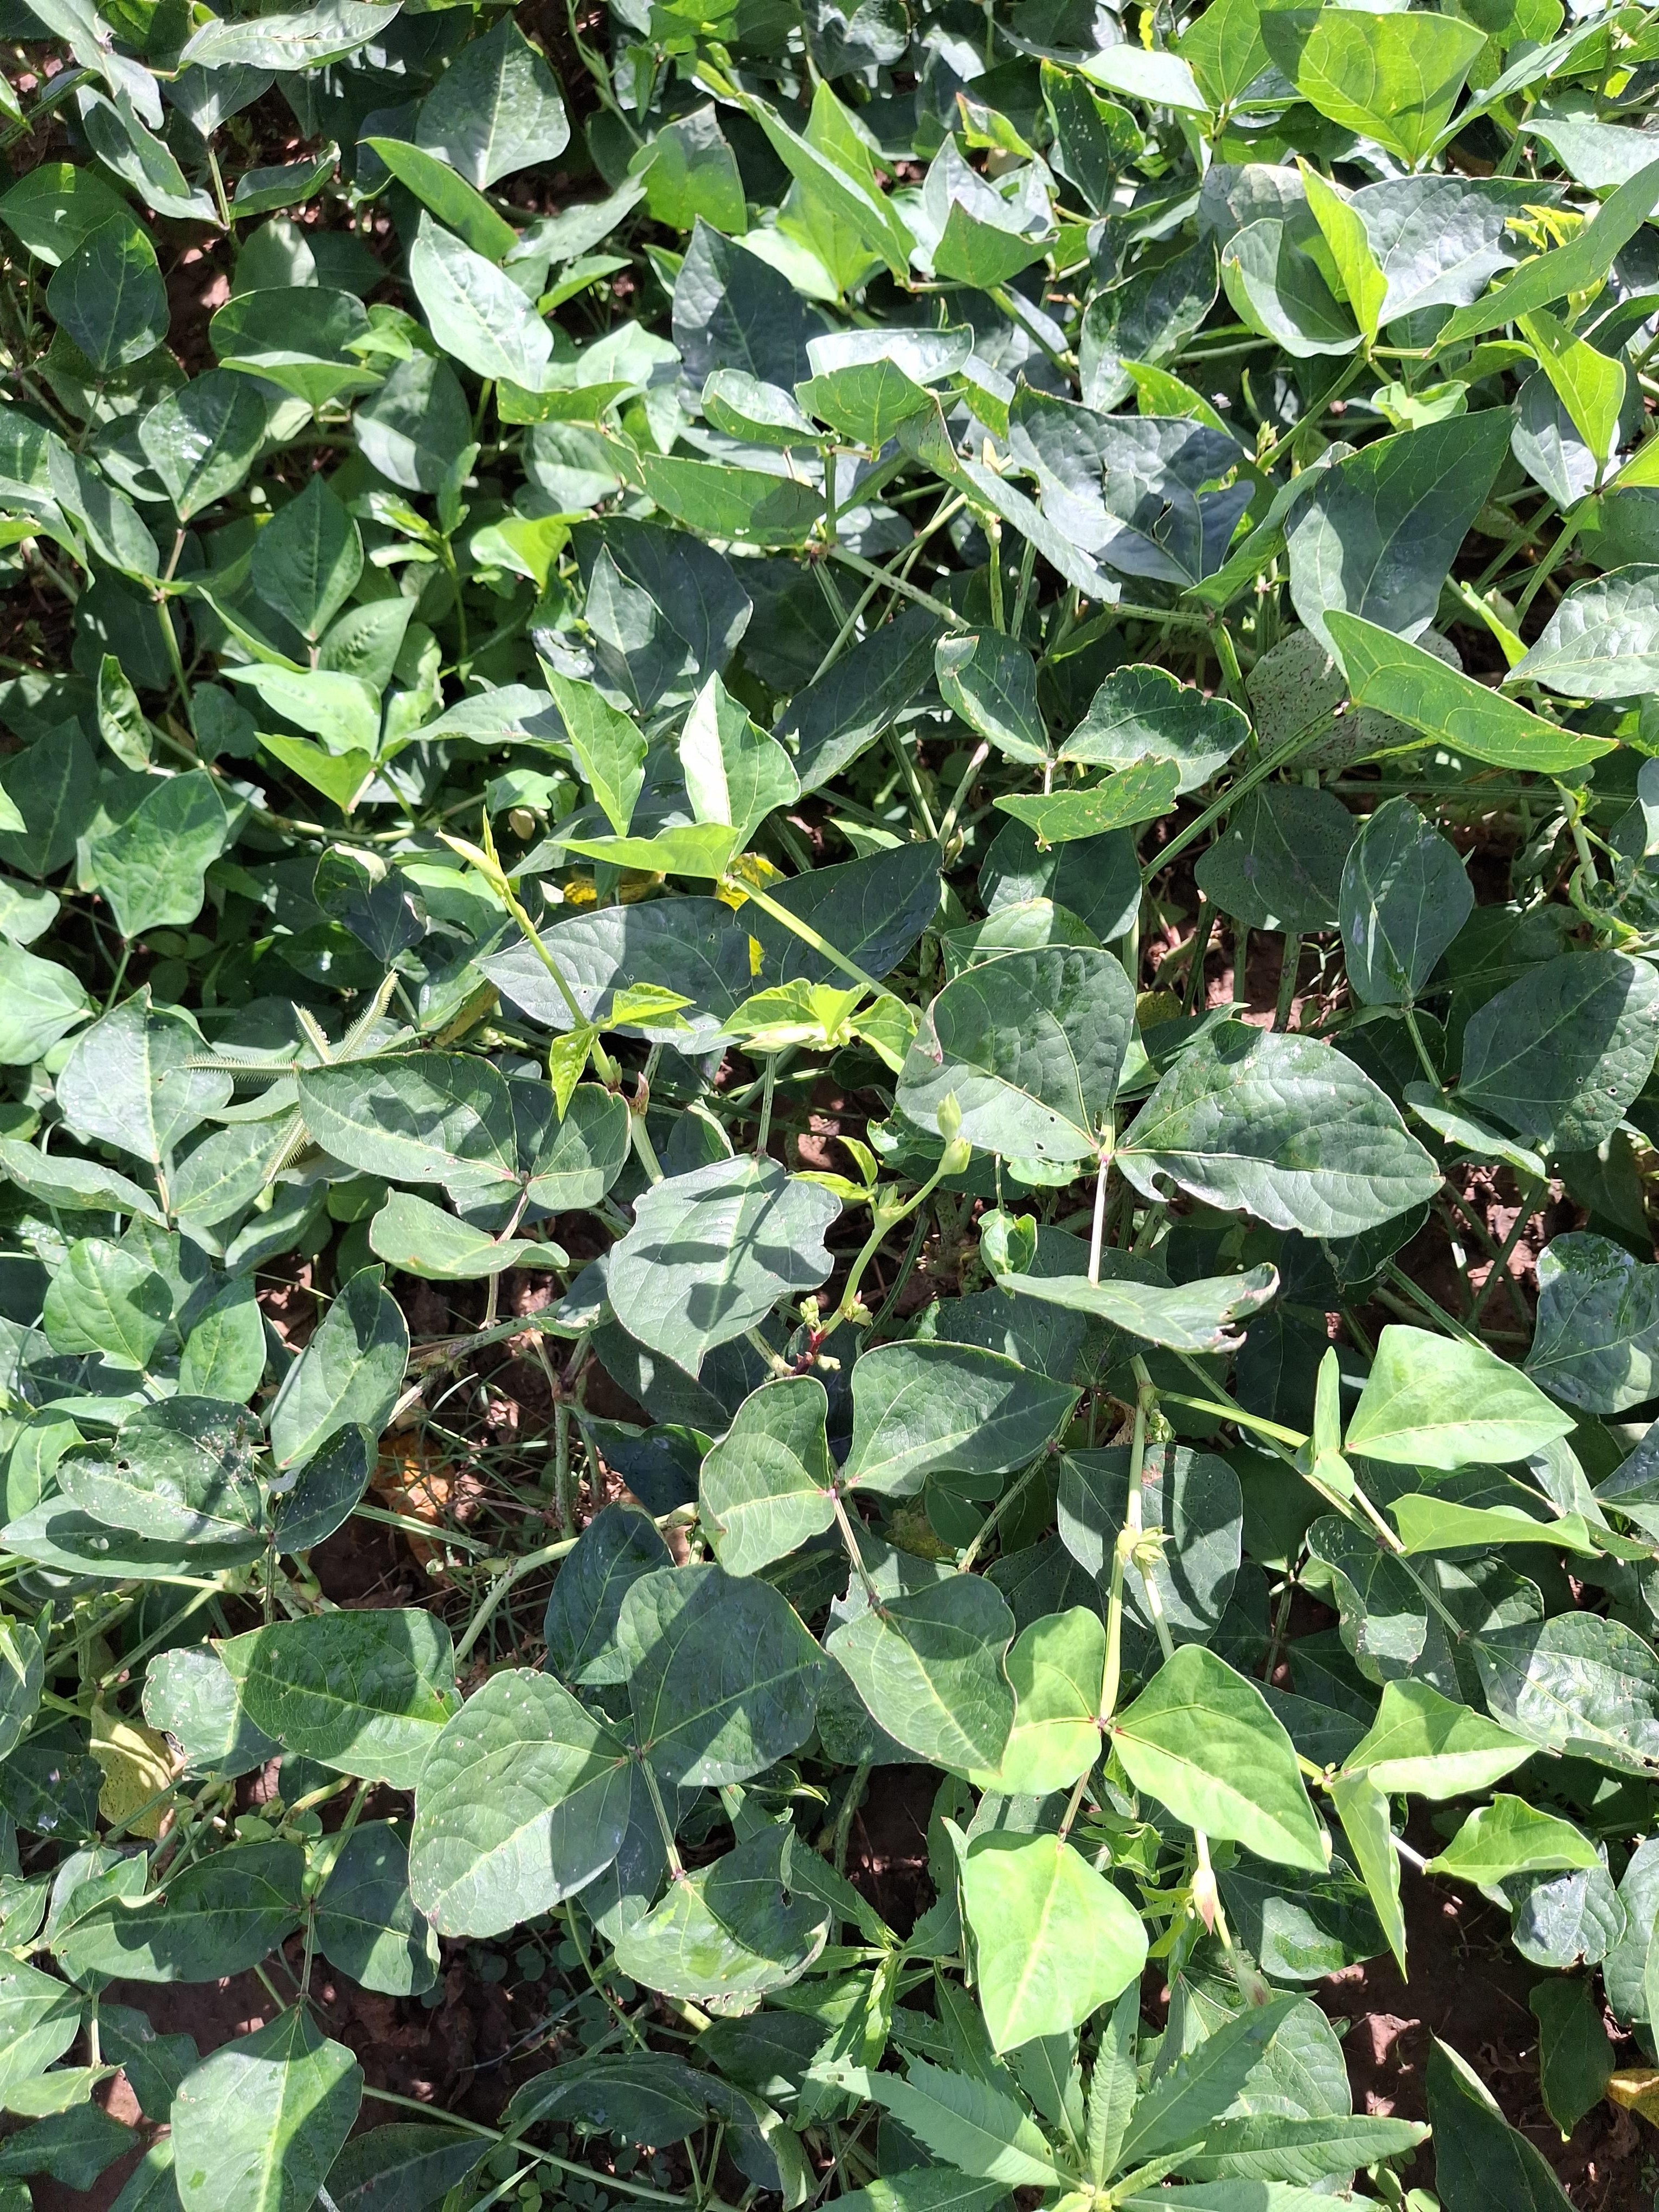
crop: cowpea
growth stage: flowering
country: Nigeria
